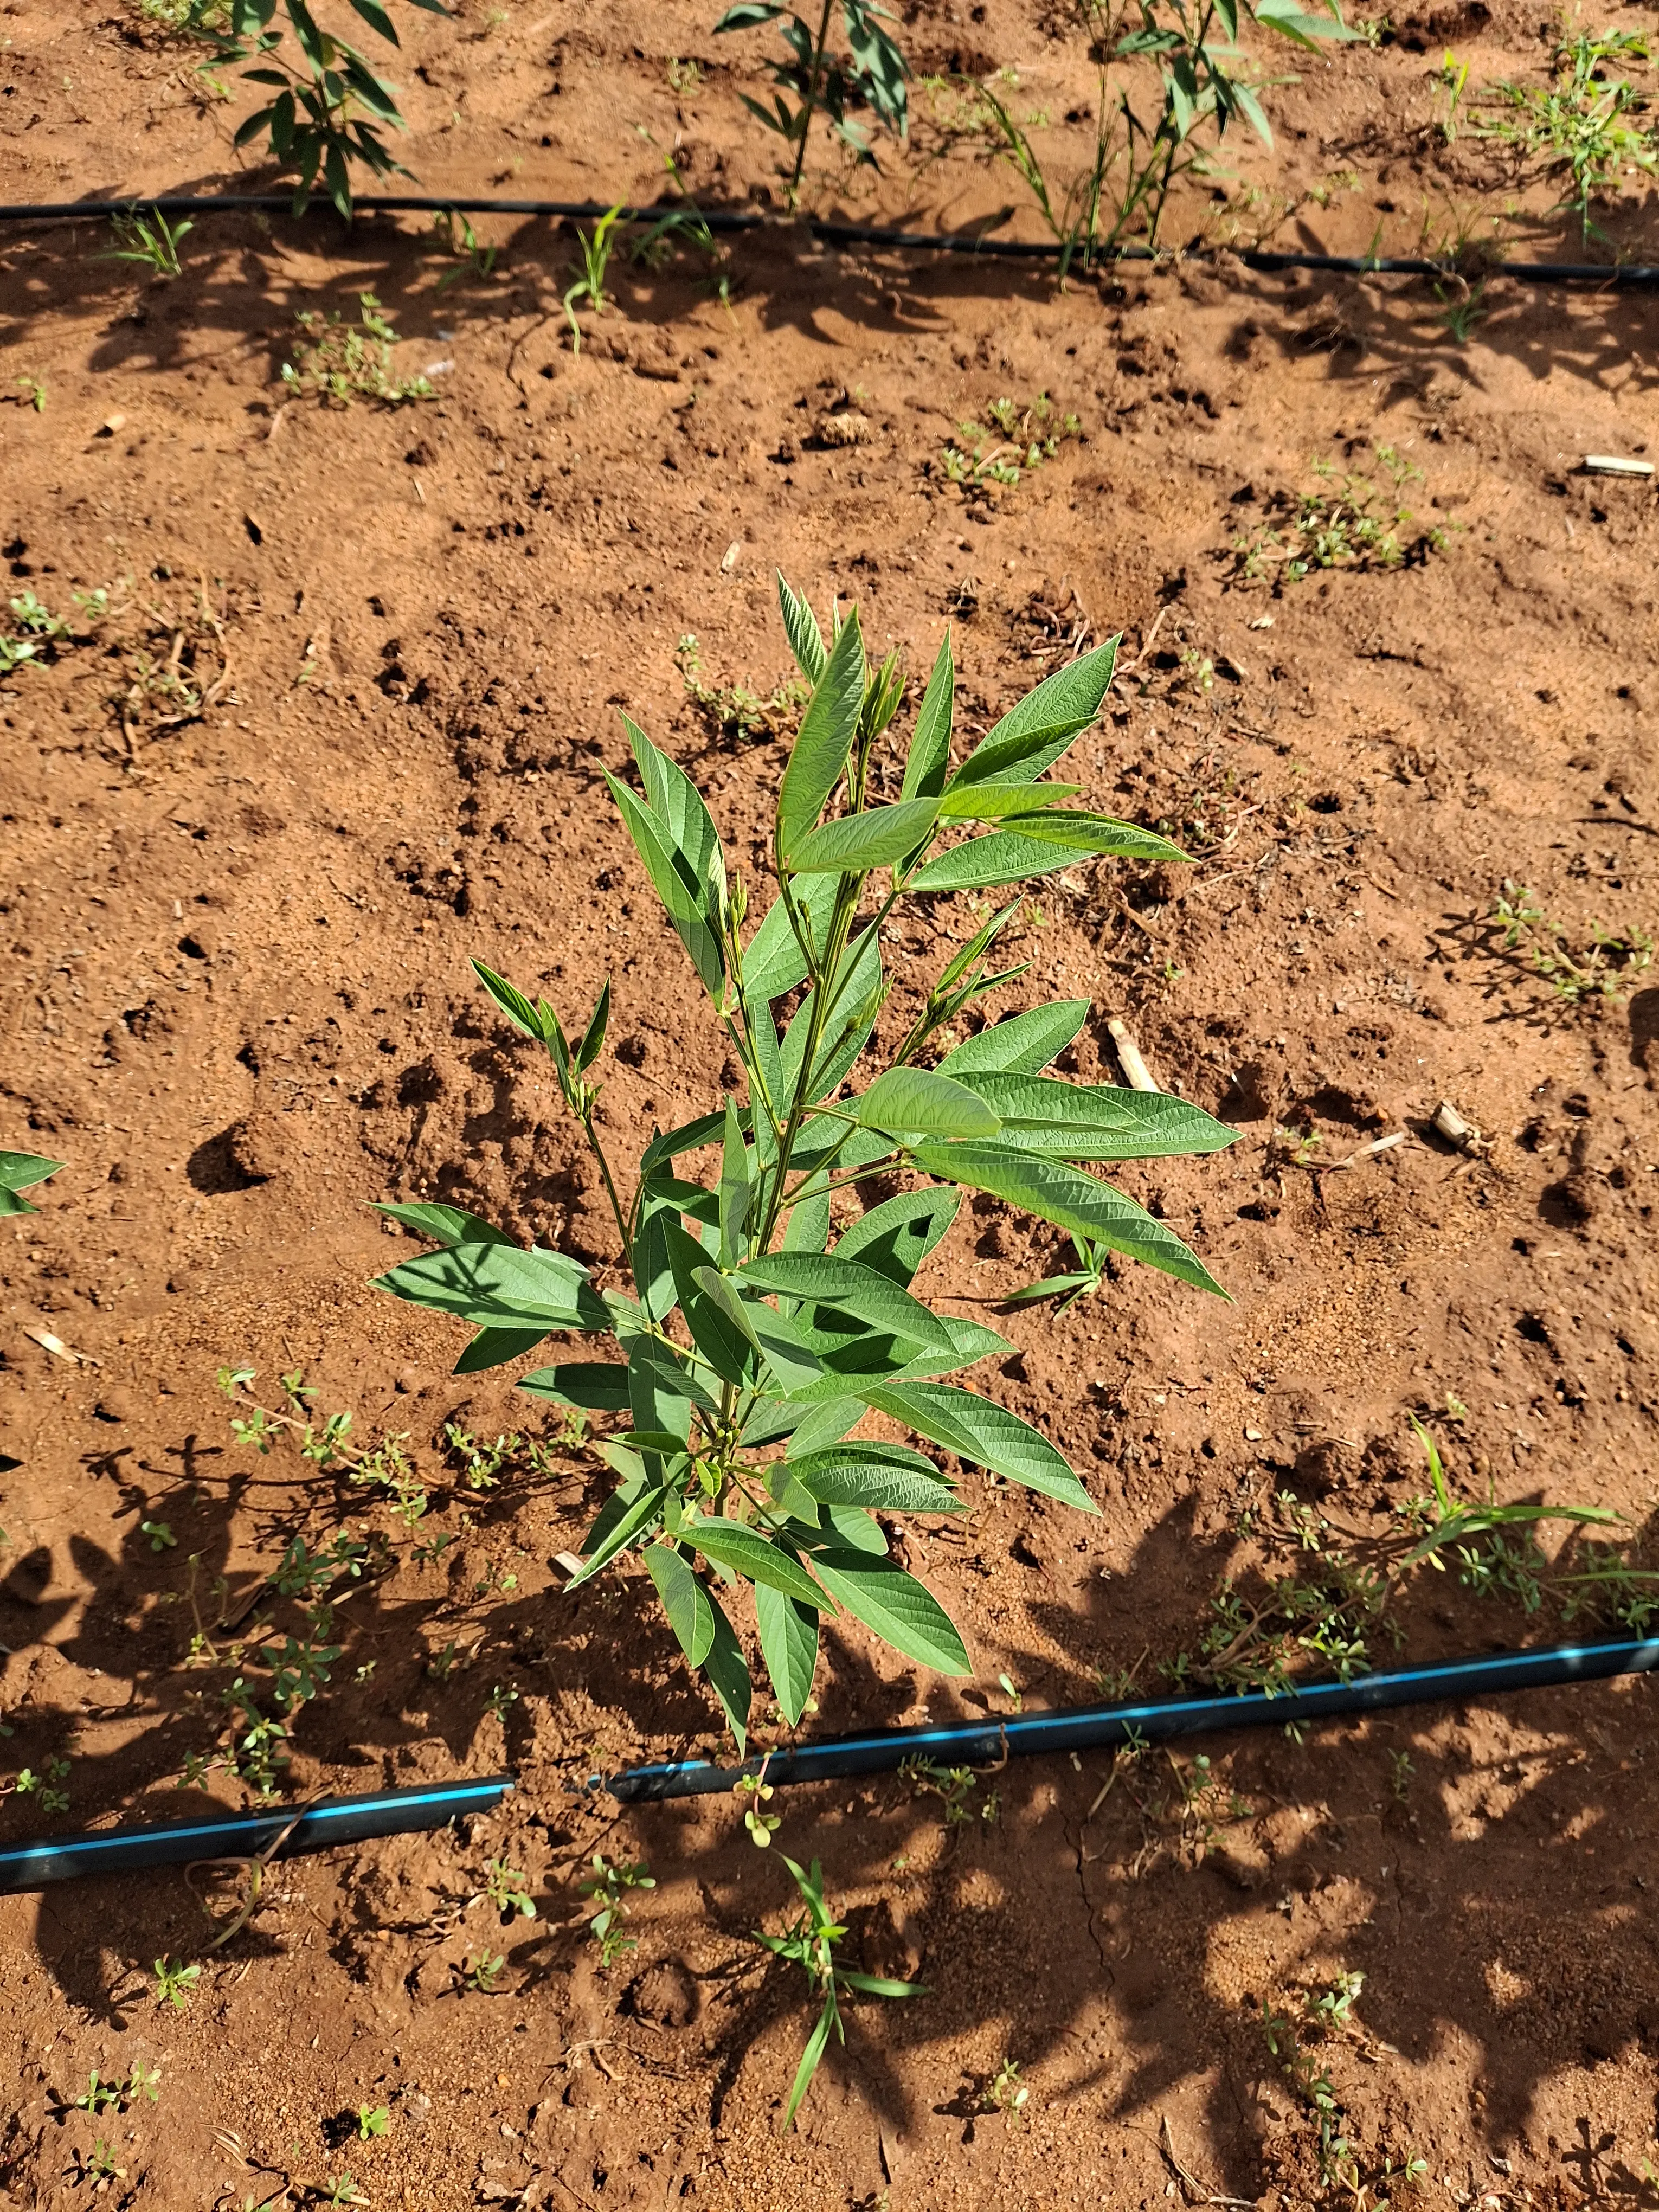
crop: pigeonpea
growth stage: vegetative
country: Kenya
